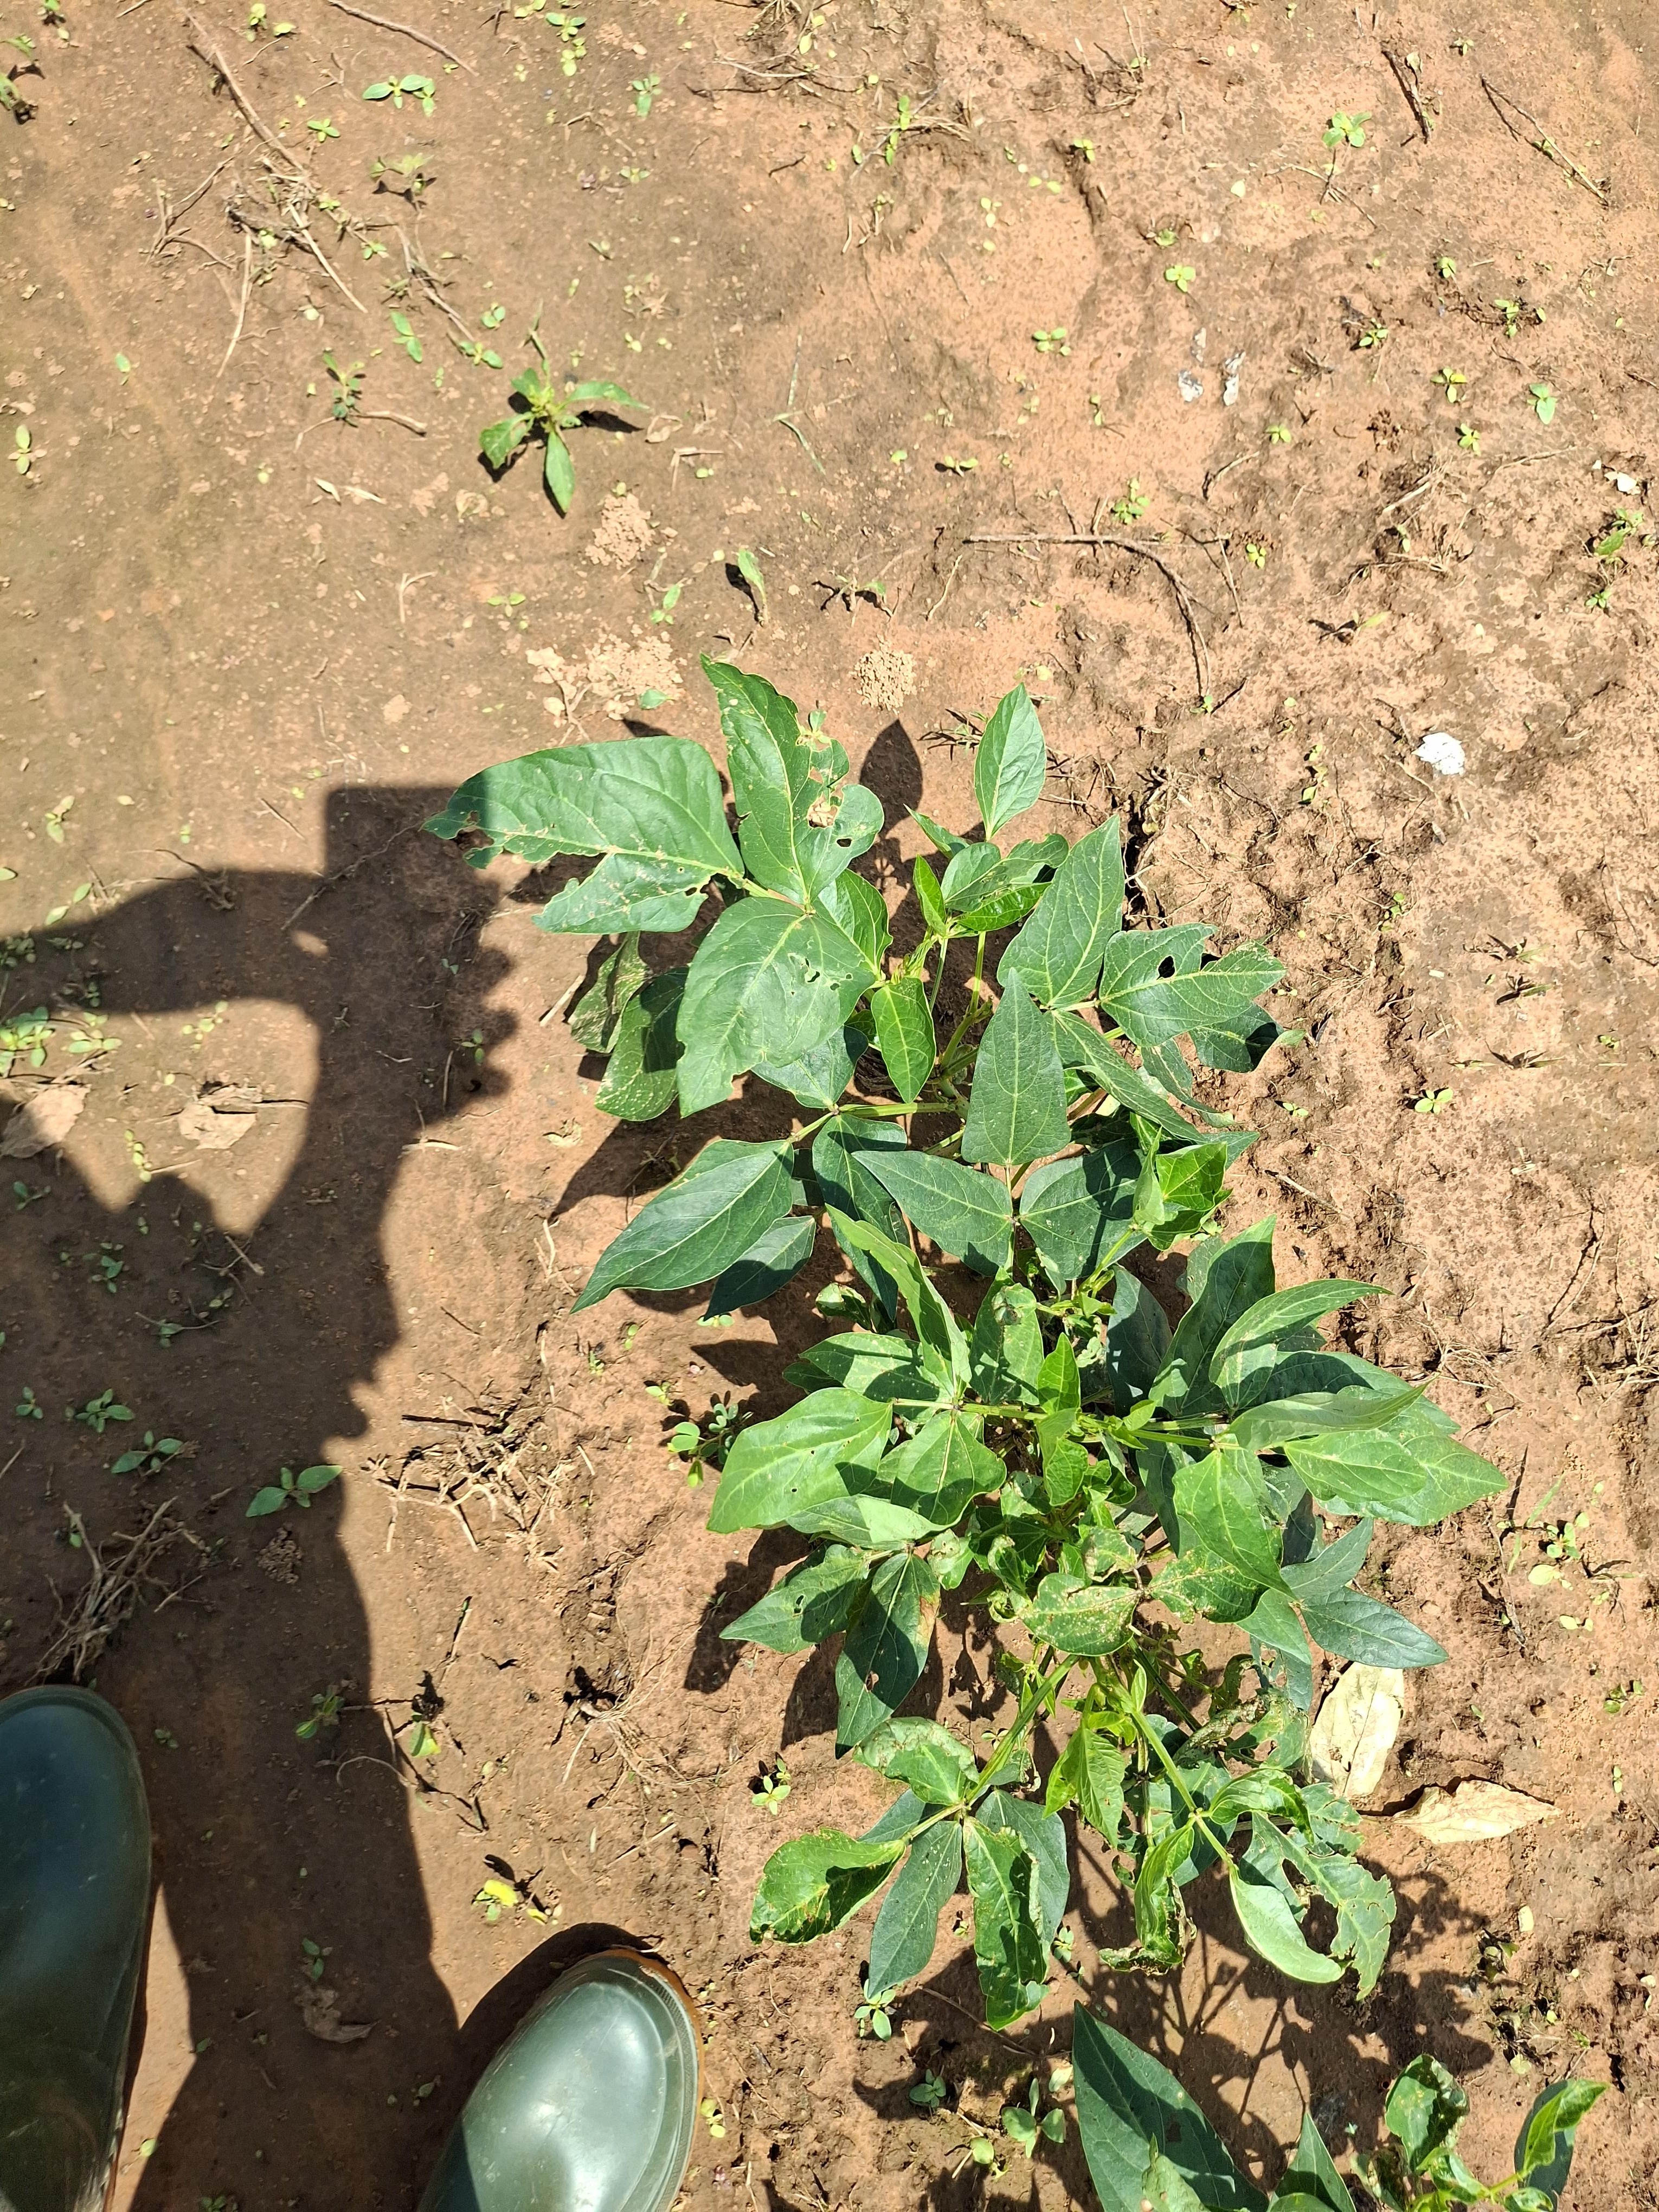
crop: cowpea
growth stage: vegetative
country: Nigeria
